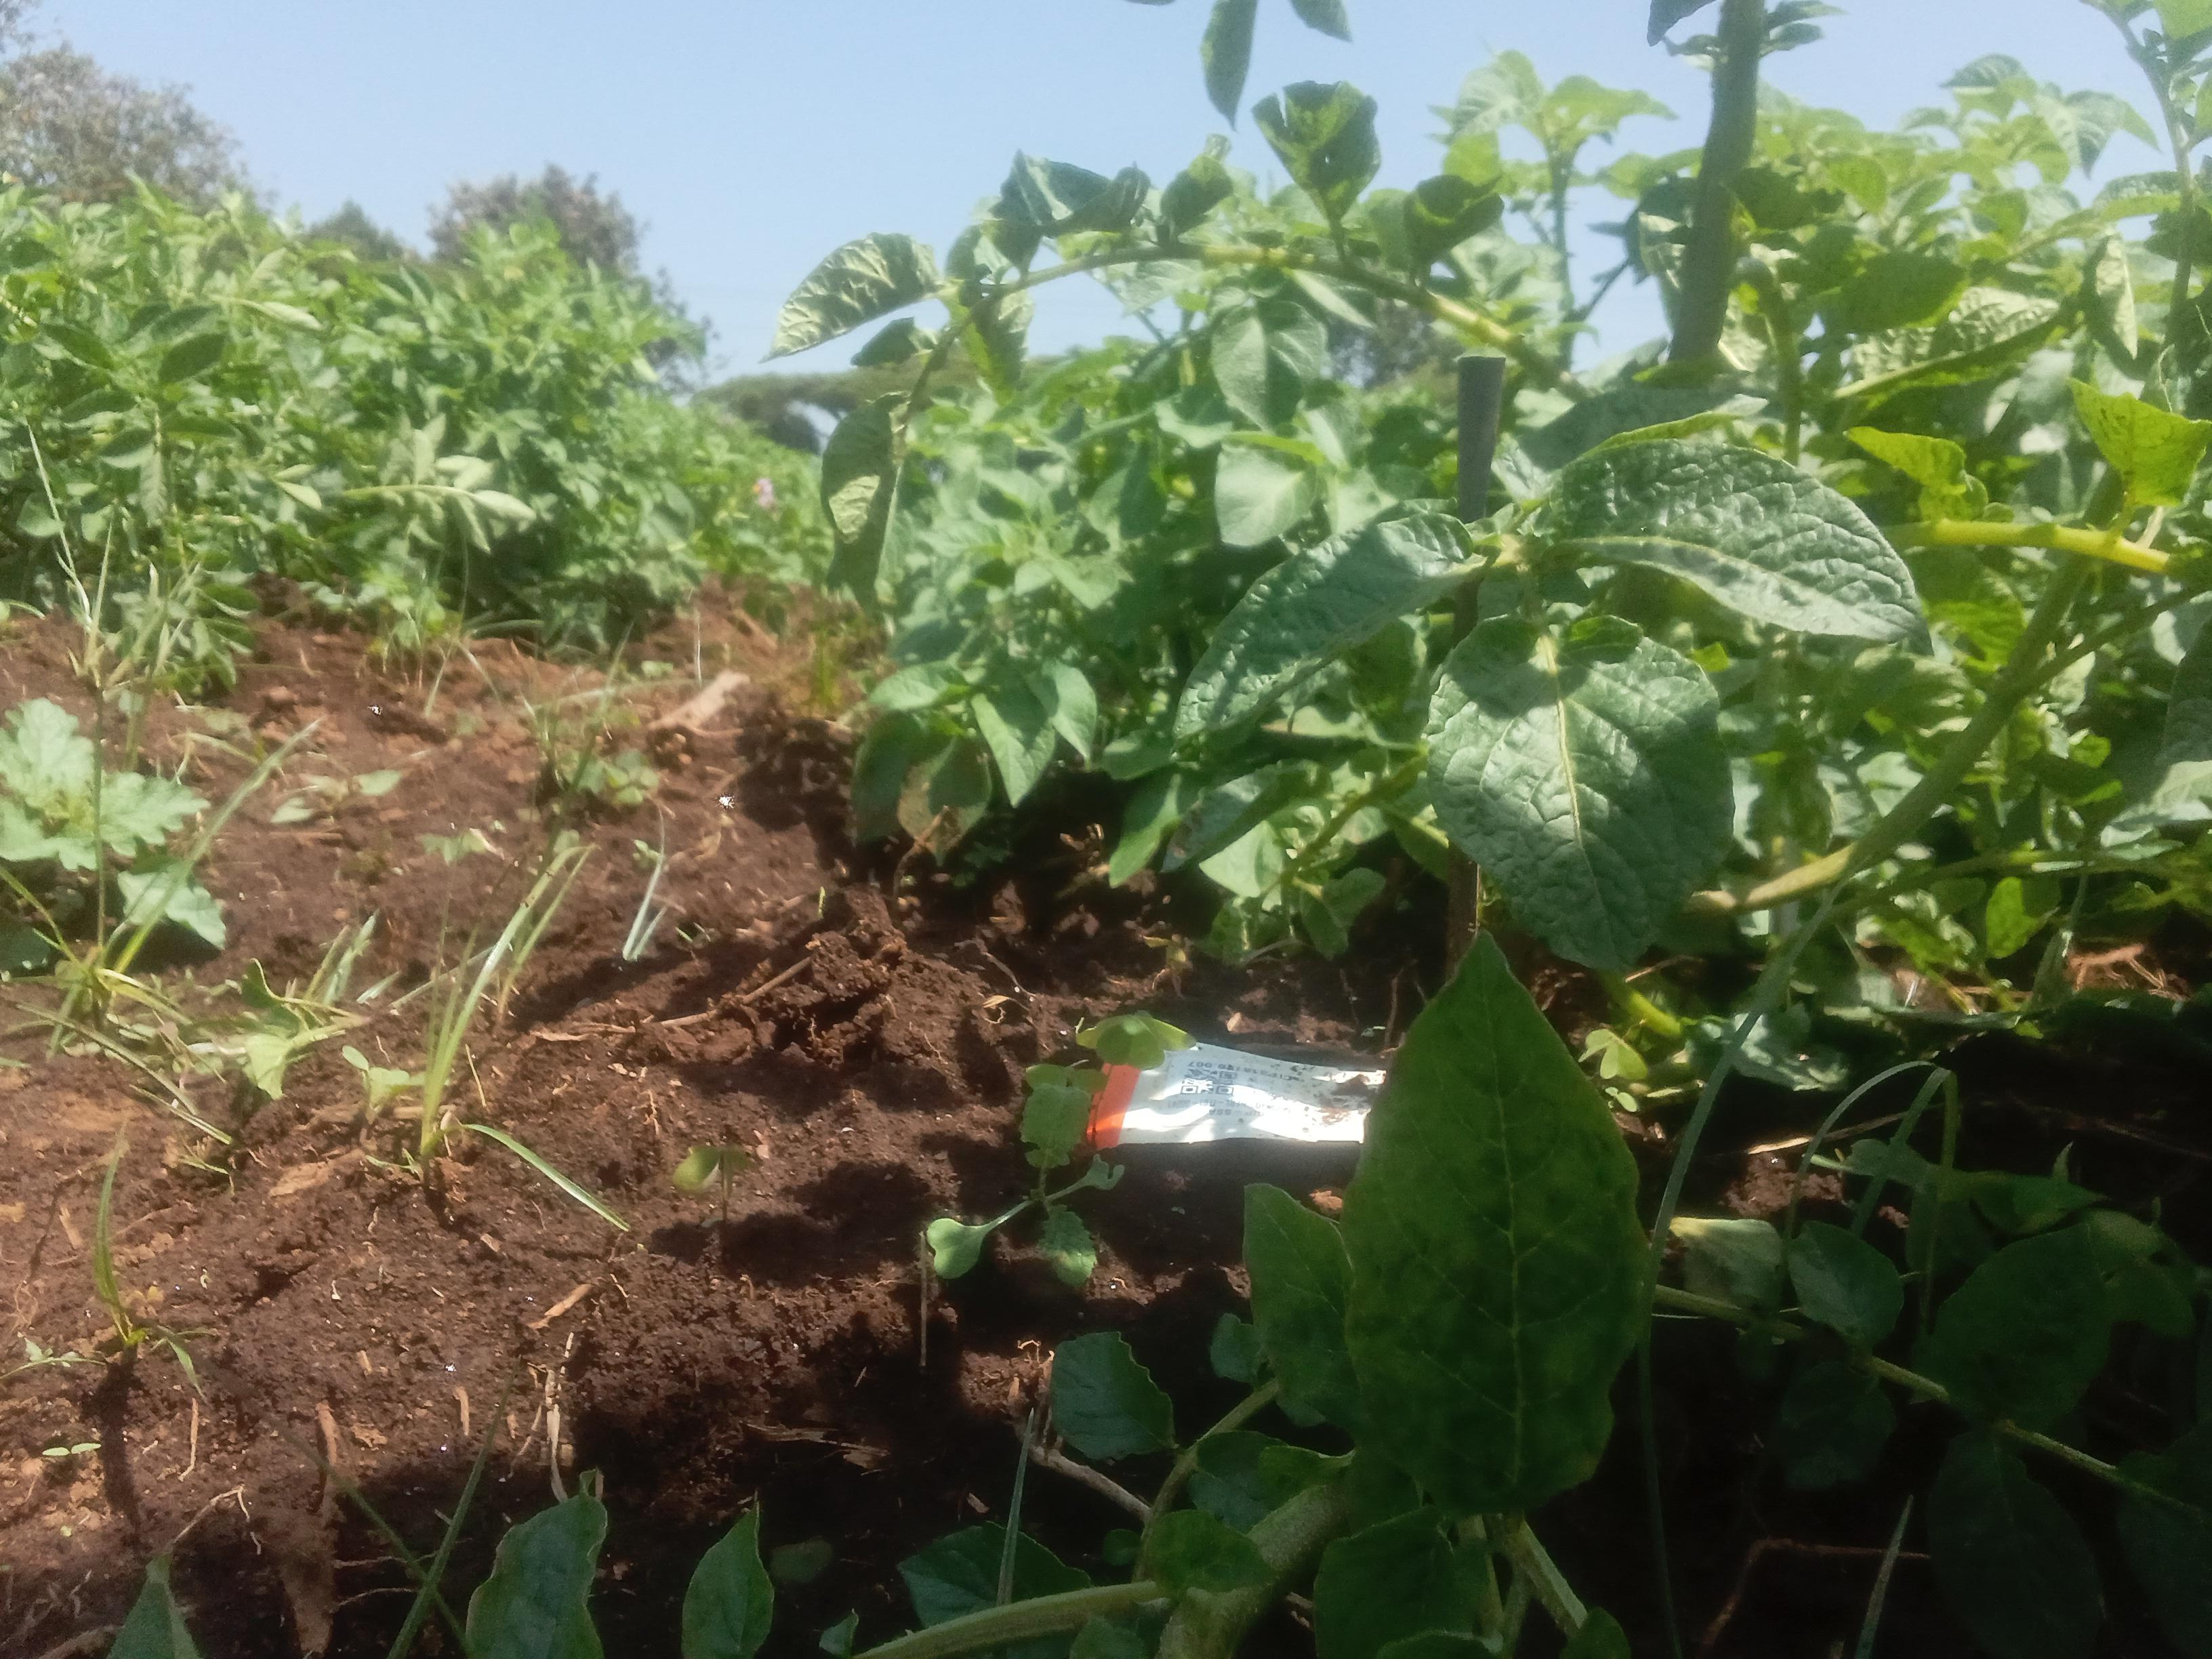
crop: potato
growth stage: vegetative
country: Kenya
